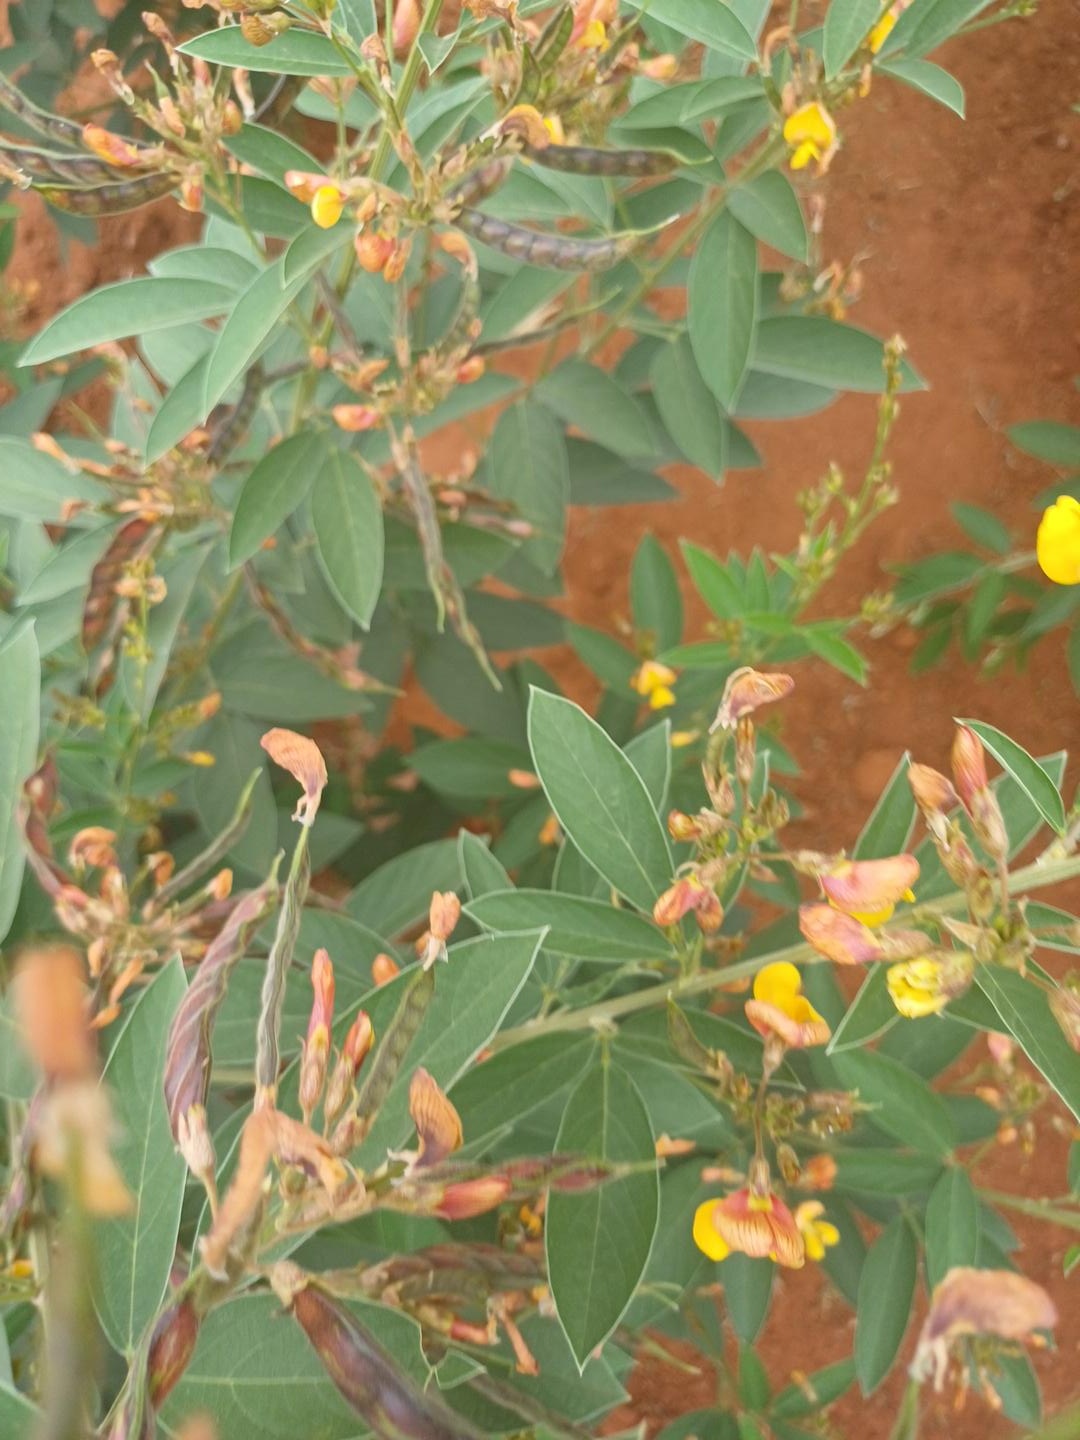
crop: pigeonpea
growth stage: flowering
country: Kenya
